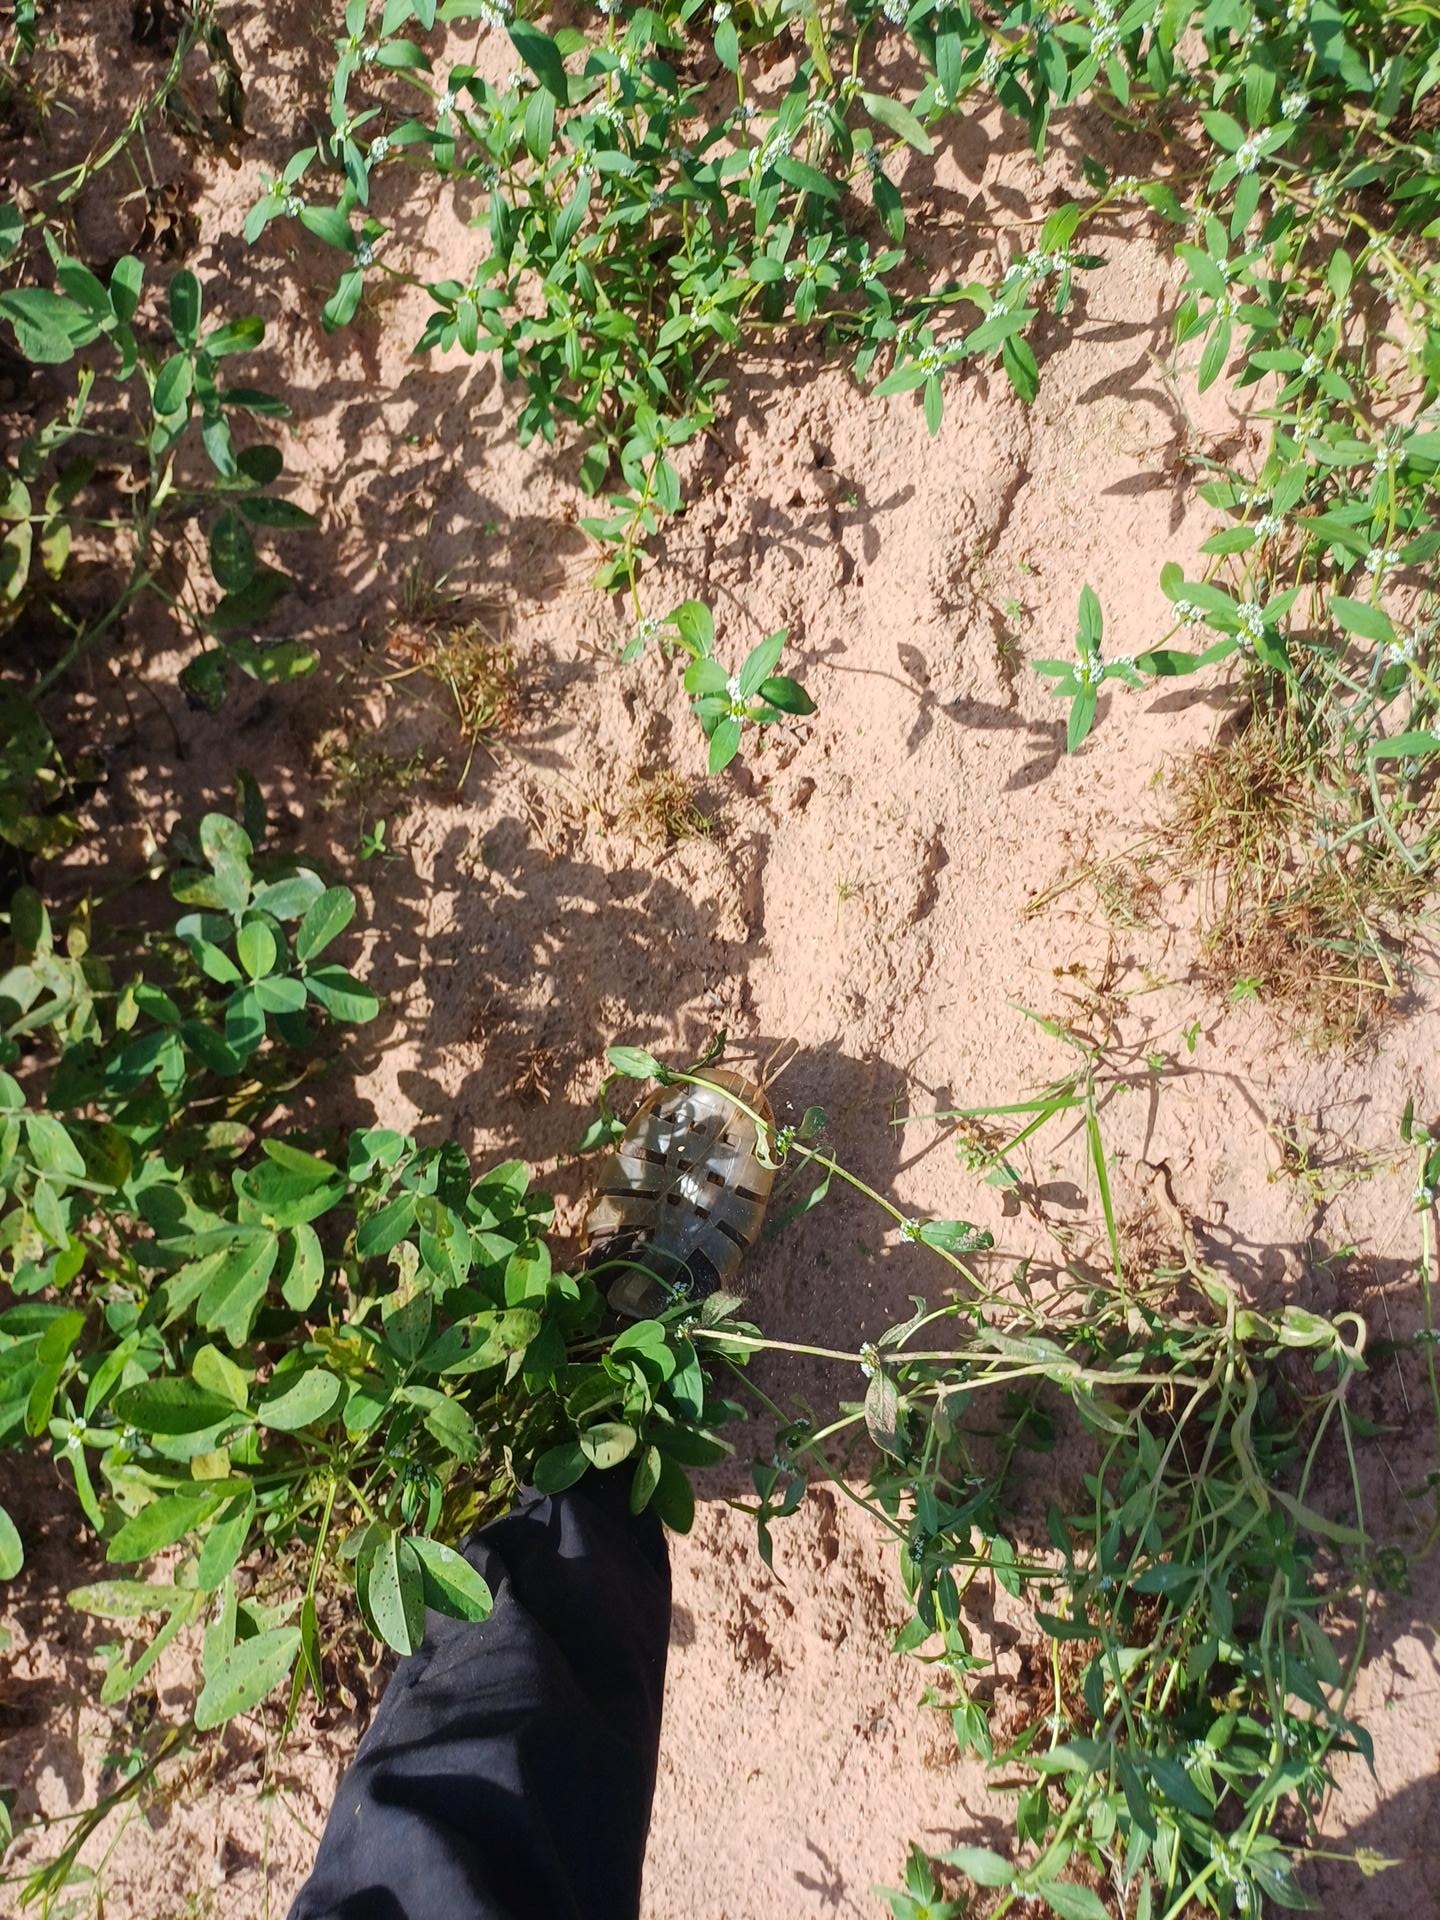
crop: groundnut
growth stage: flowering
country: Senegal
